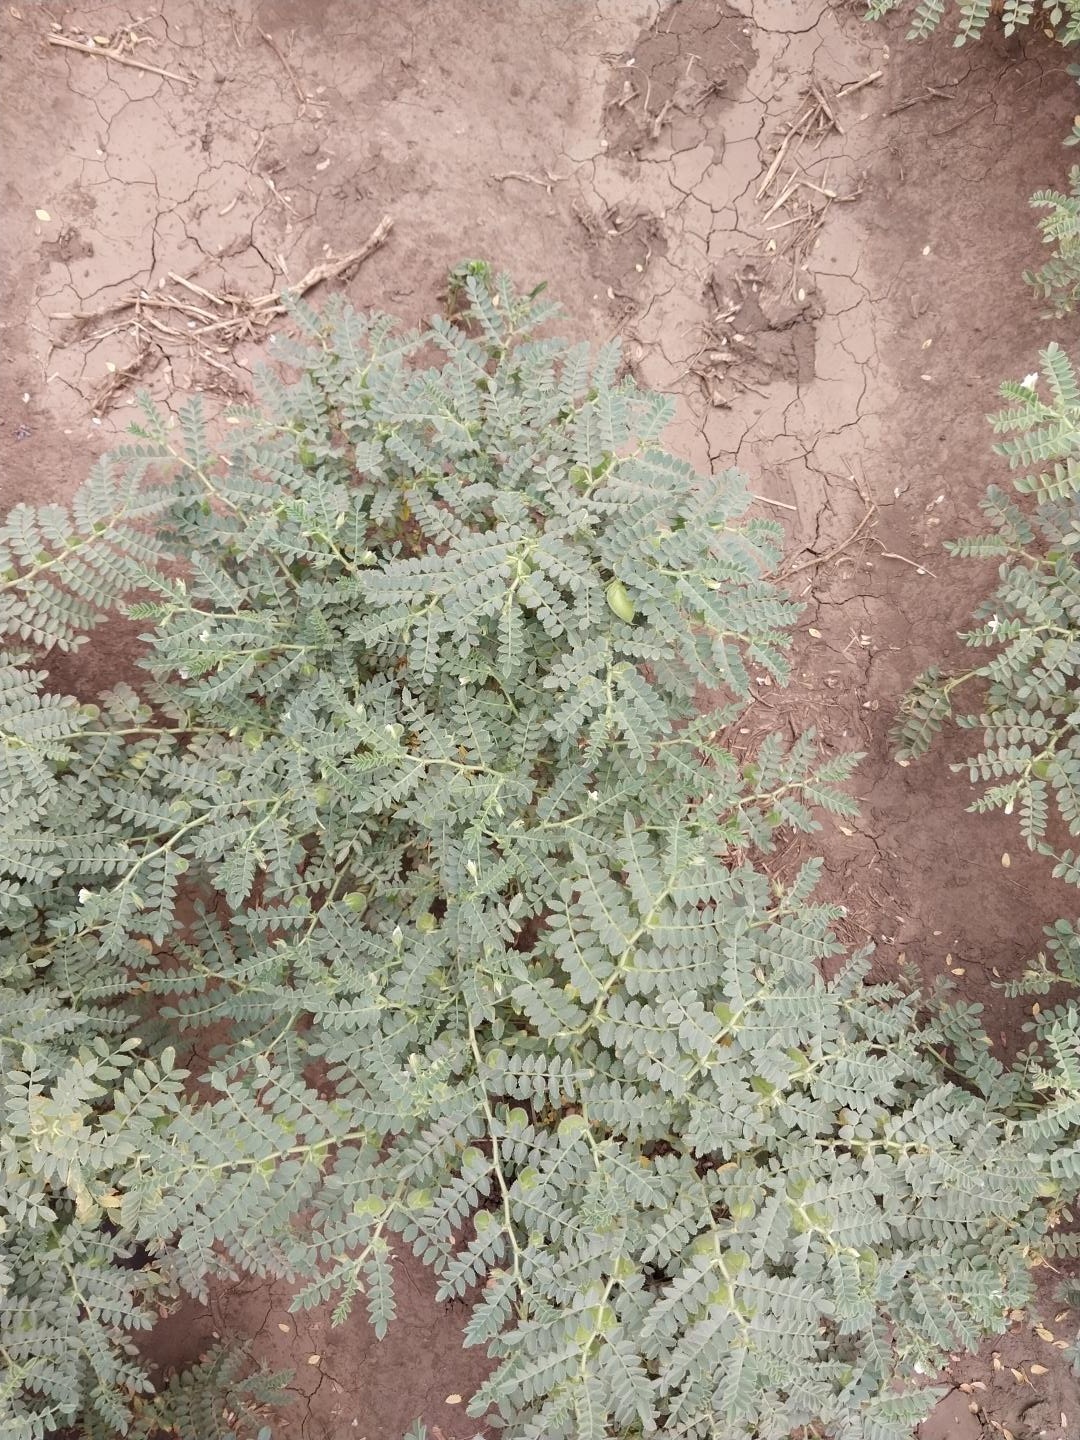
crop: chickpea
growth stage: development pod
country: Tanzania
